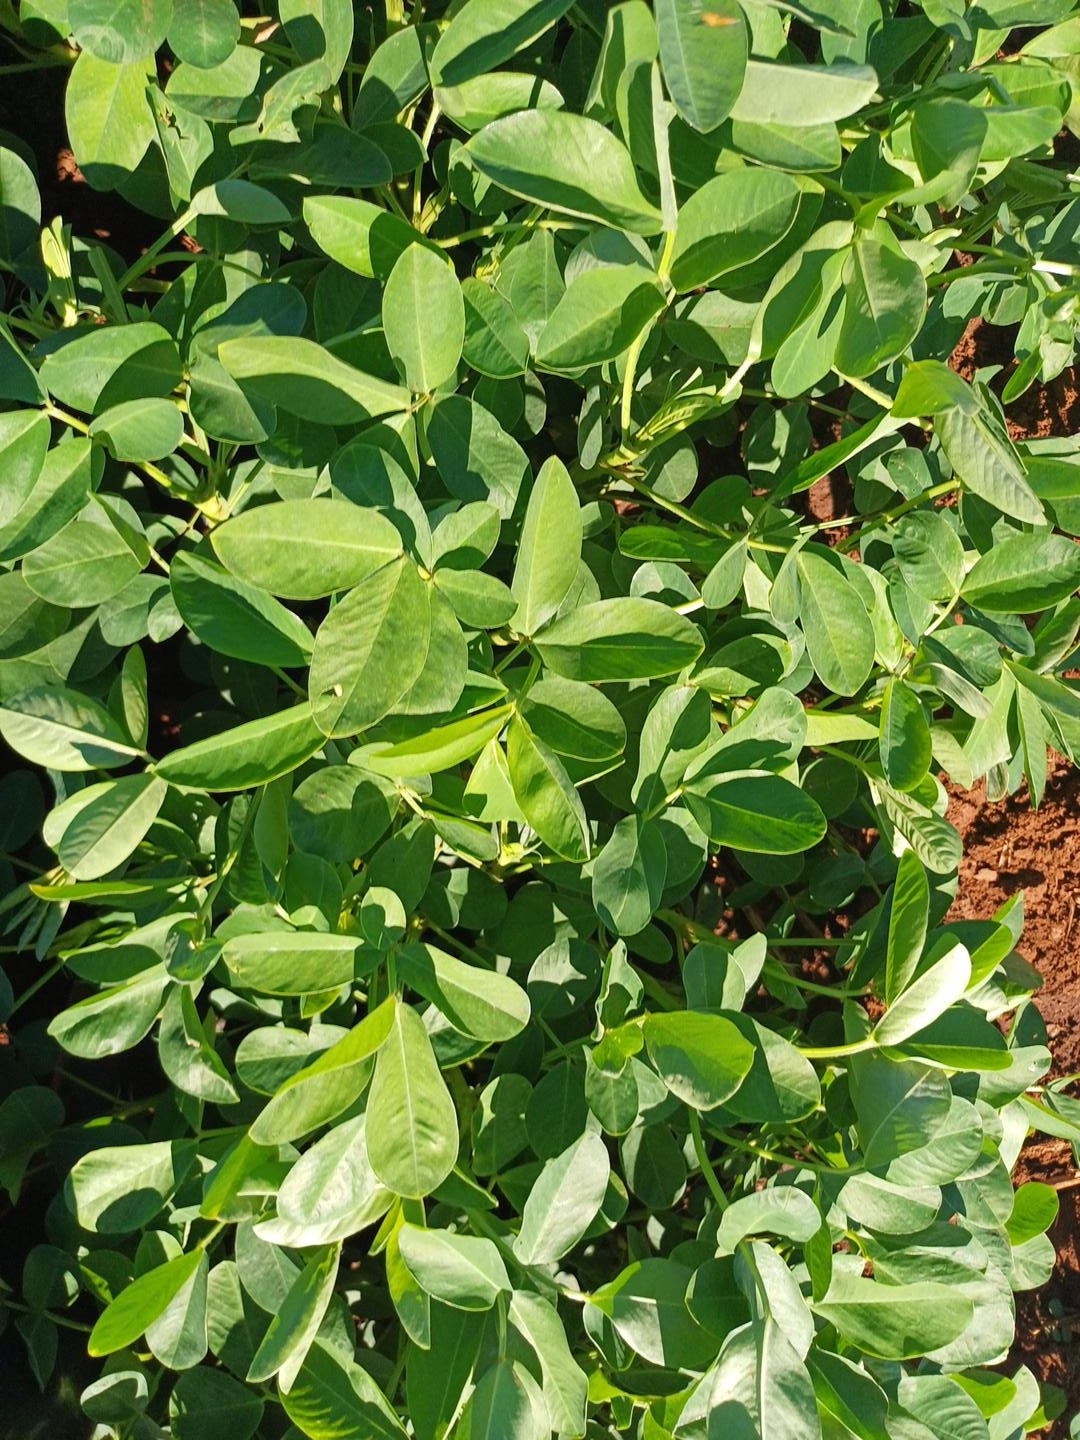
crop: groundnut
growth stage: flowering
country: Kenya
